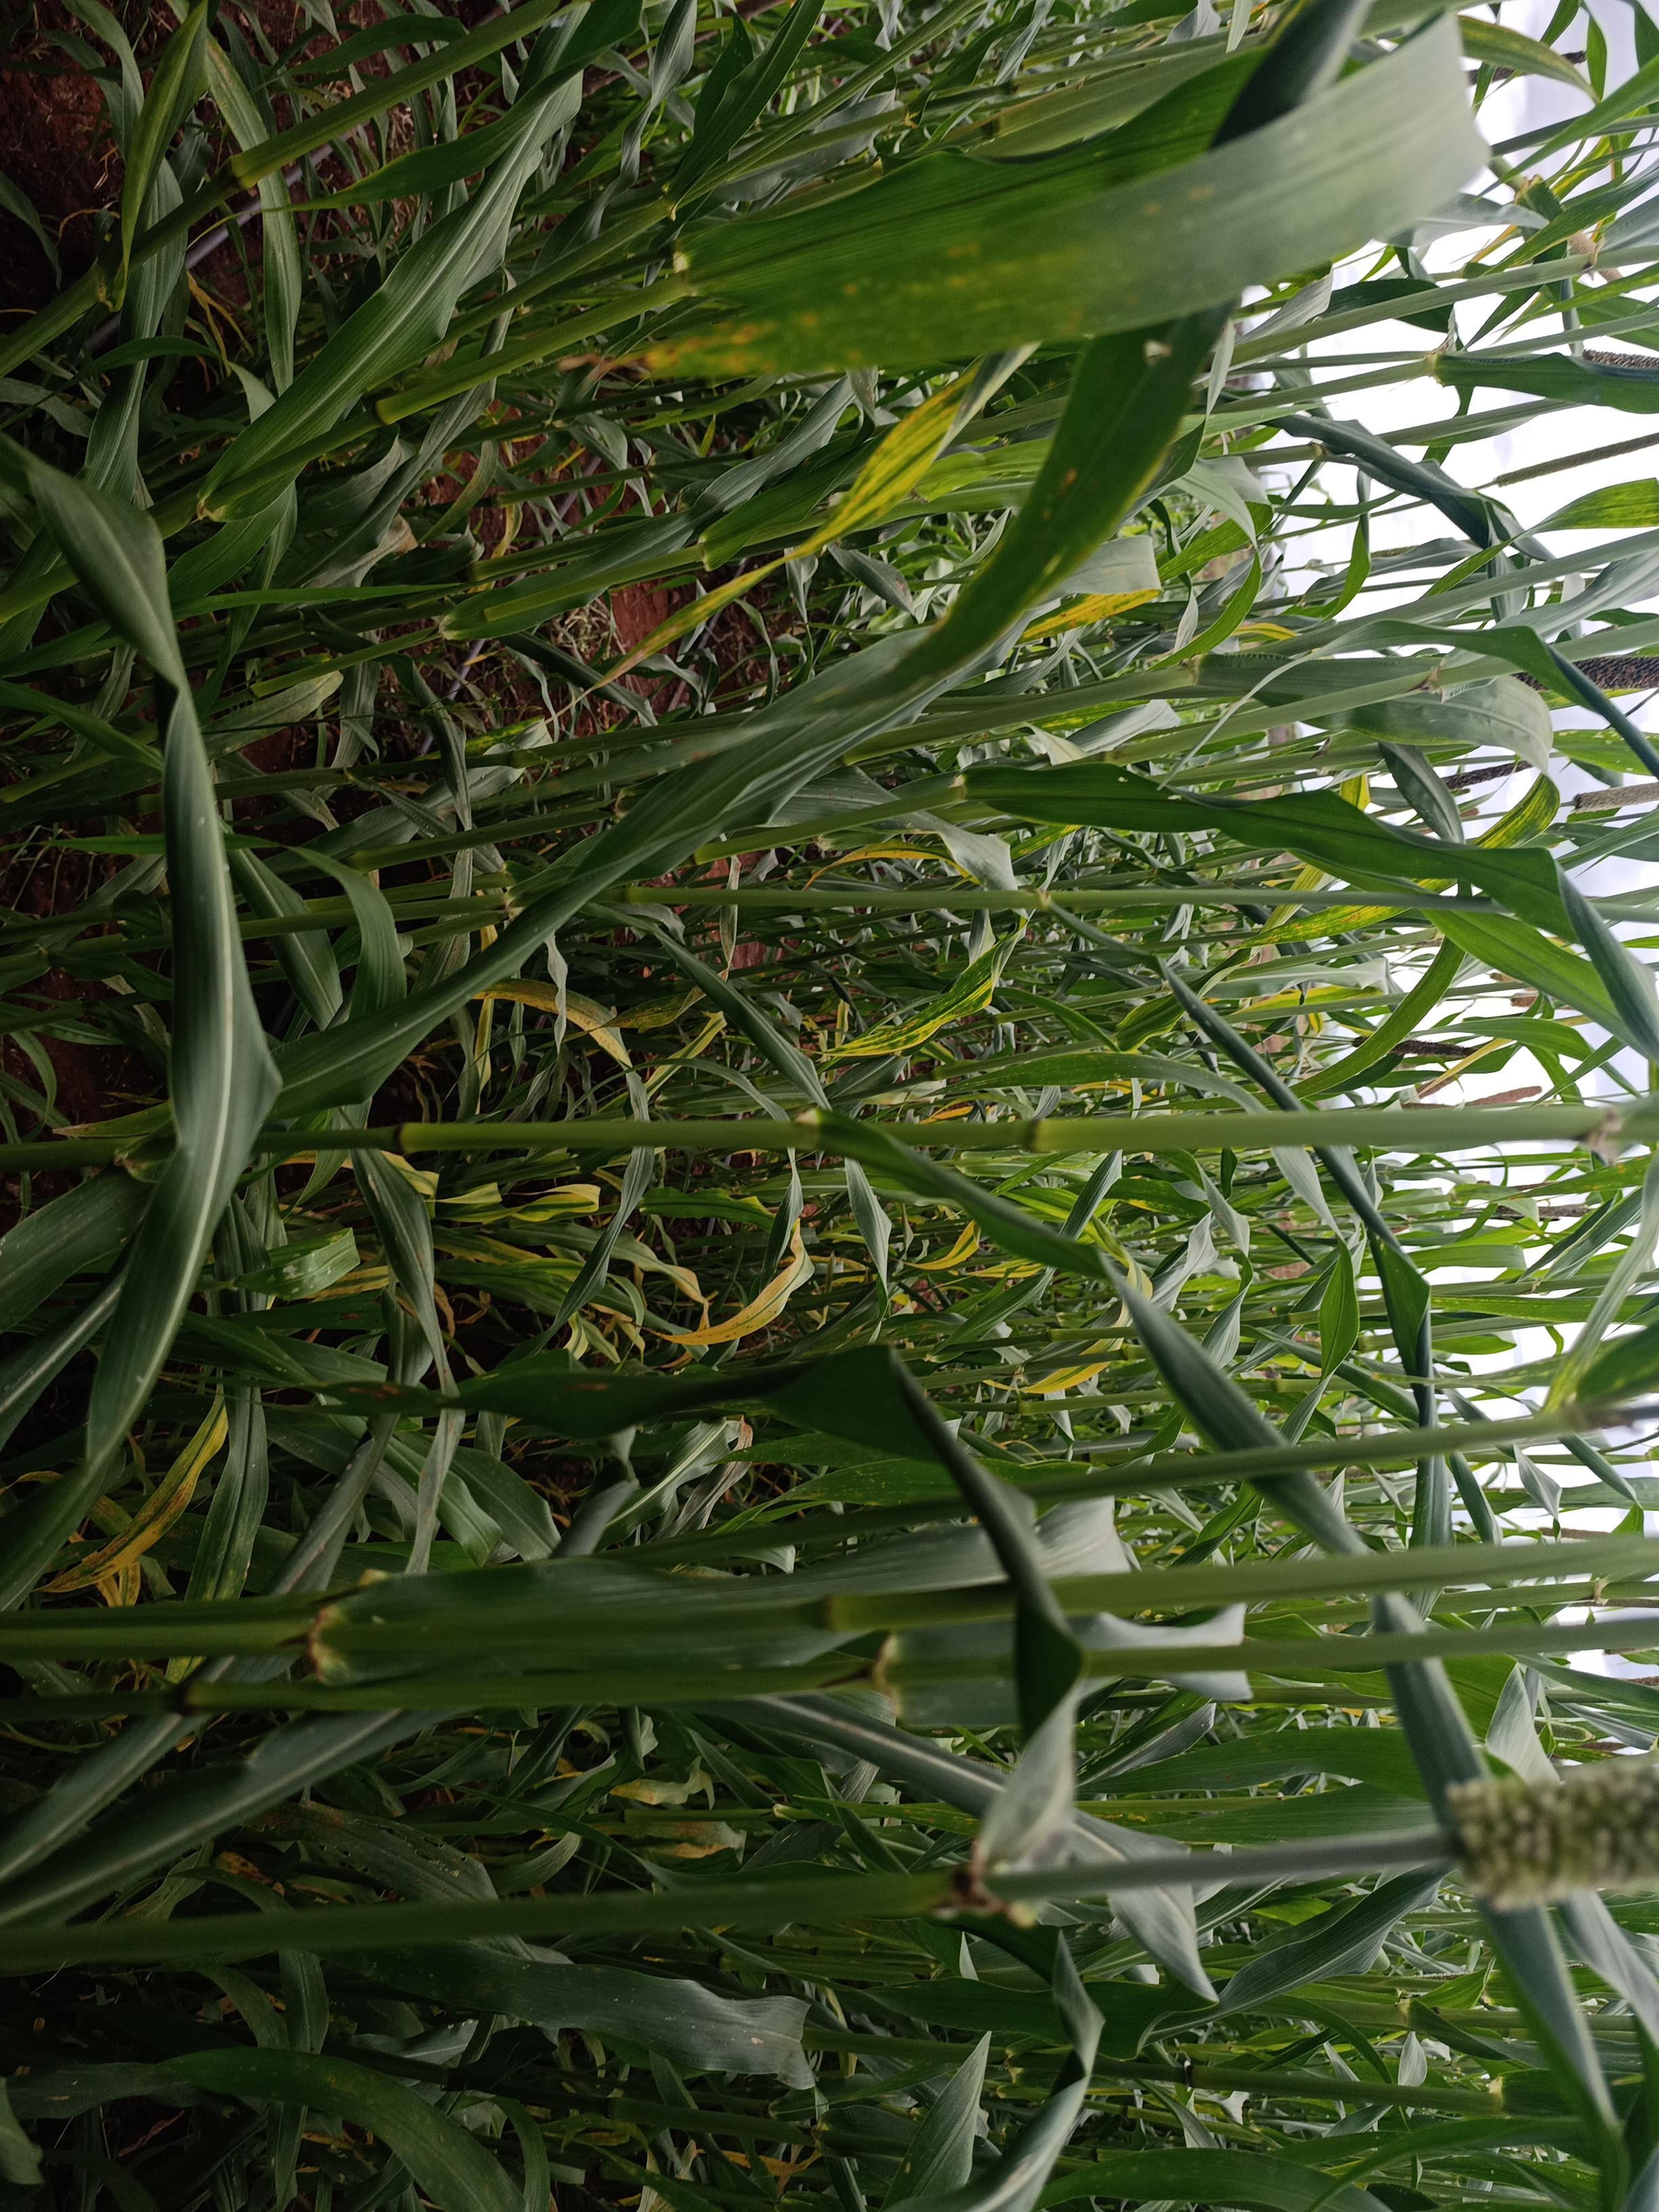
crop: pearl millet
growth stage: flowering
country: Kenya
